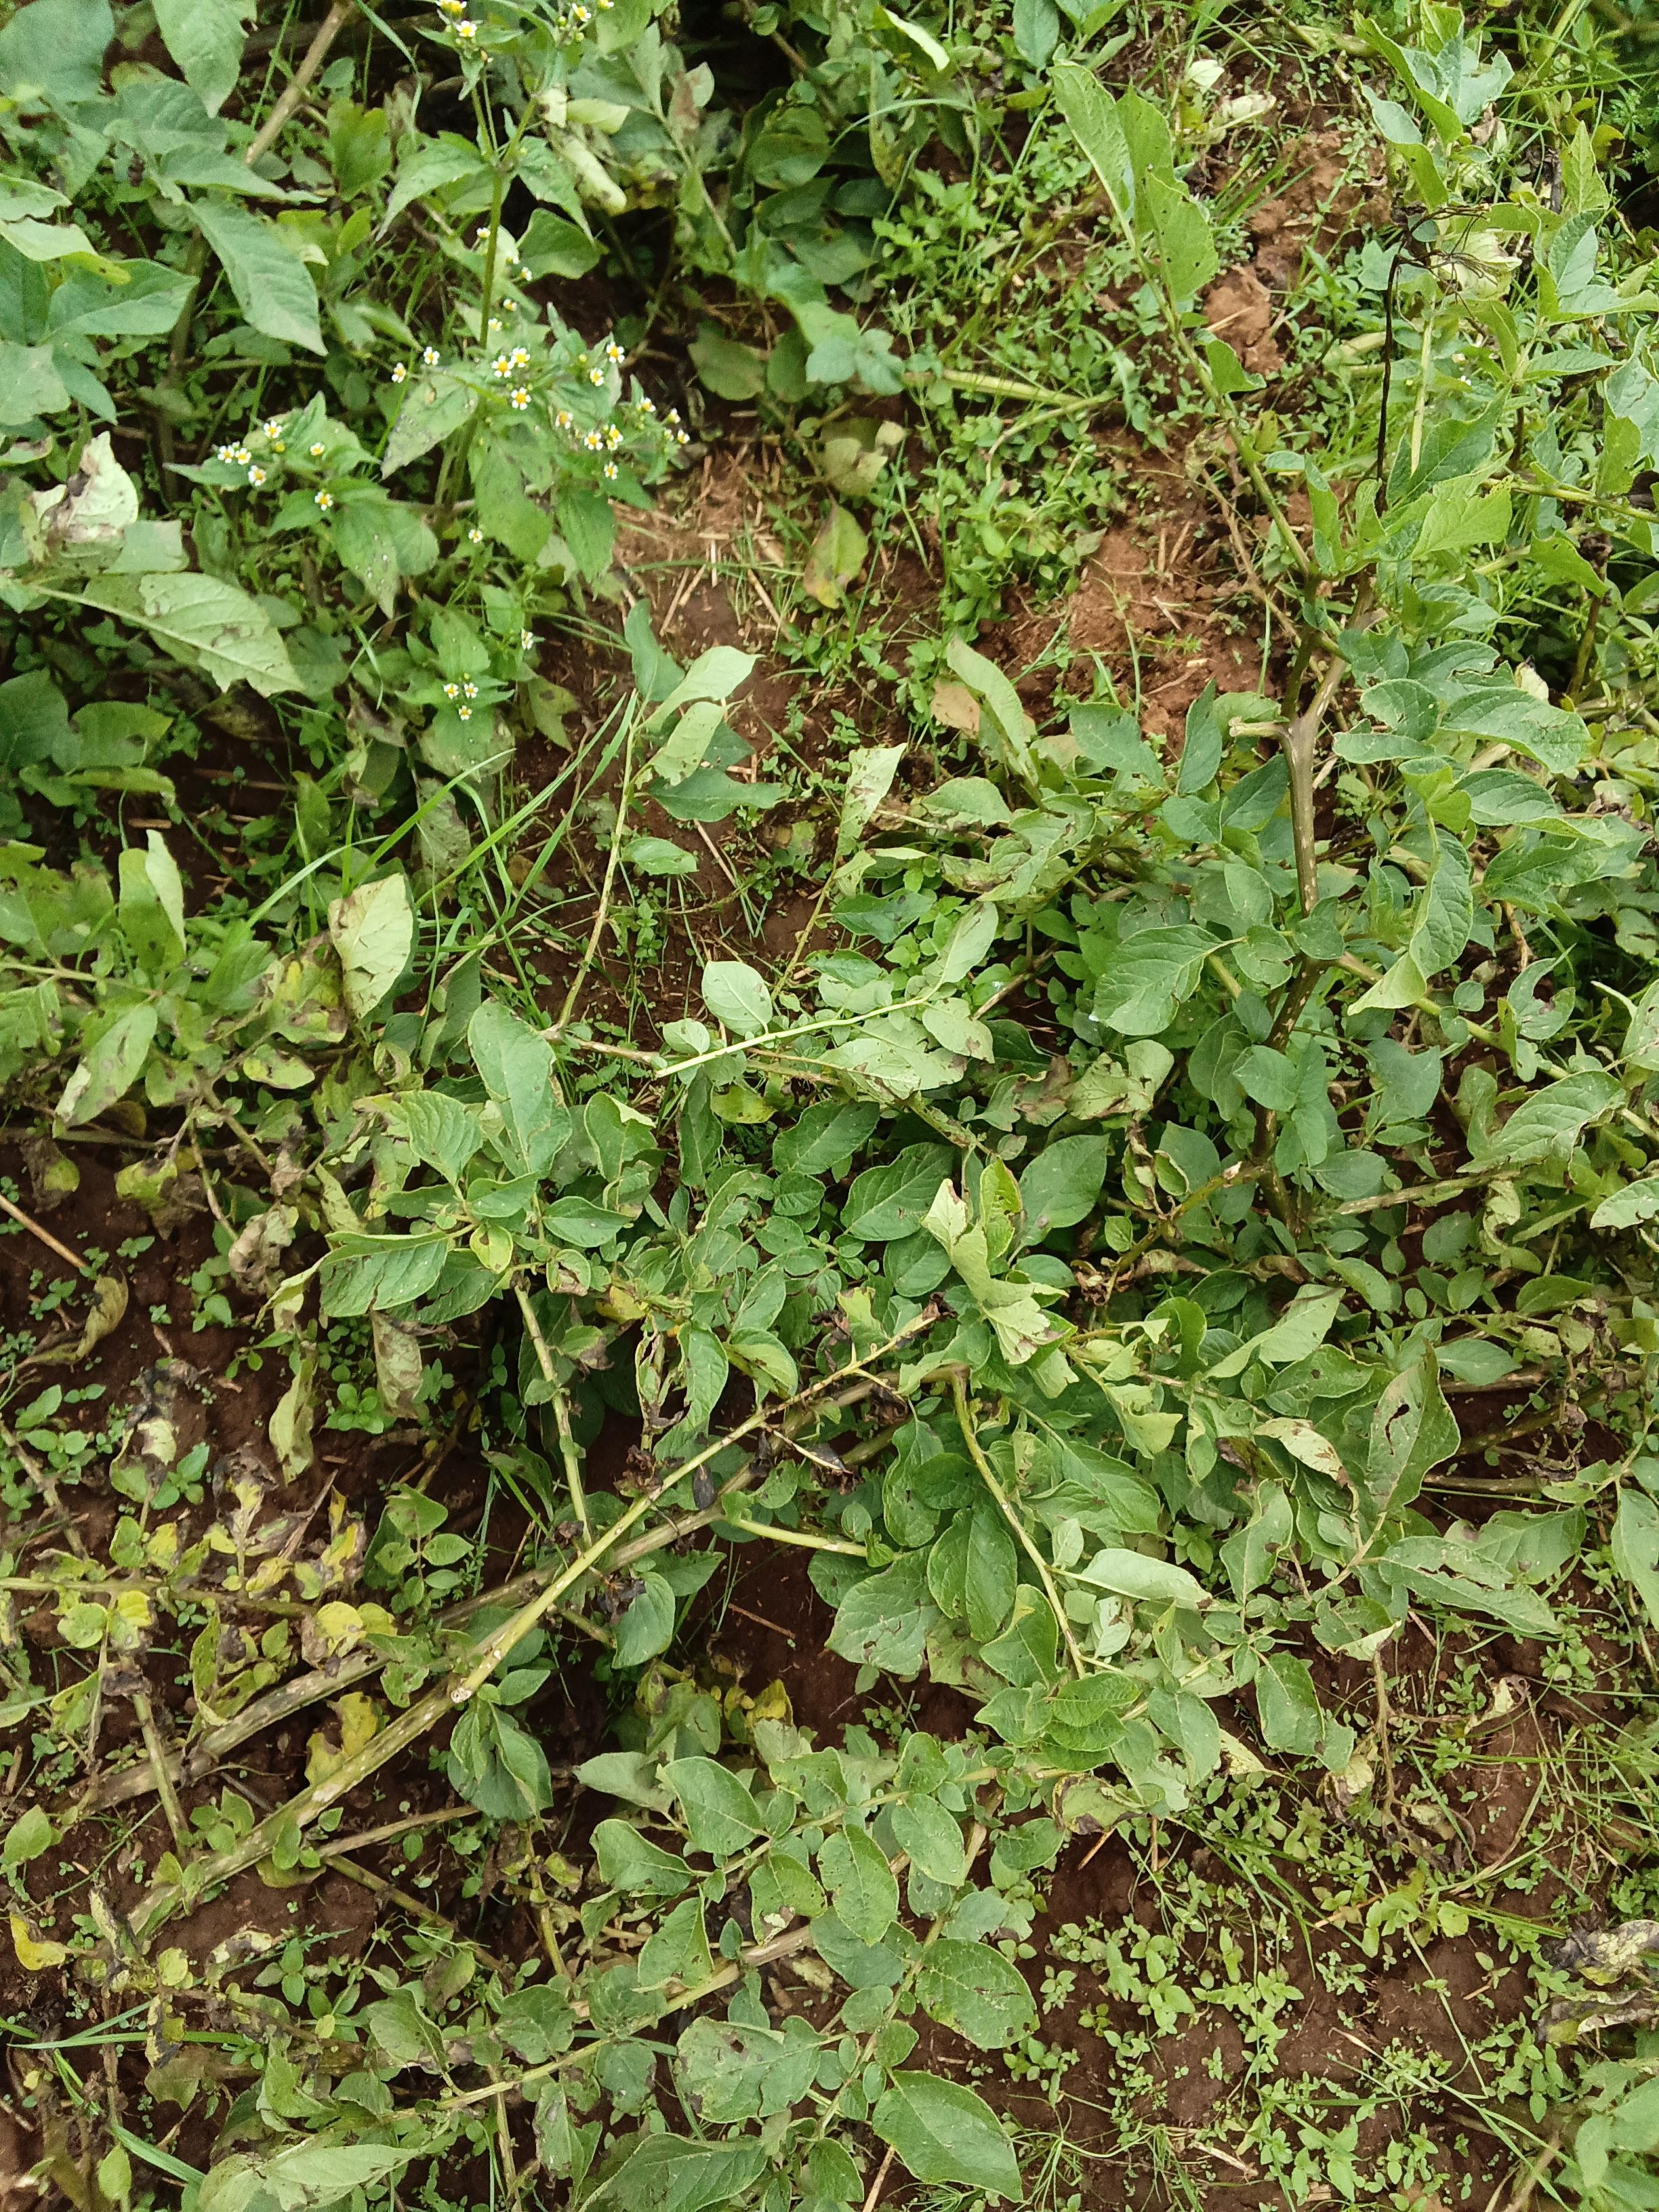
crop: potato
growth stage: harvest maturity
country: Kenya
